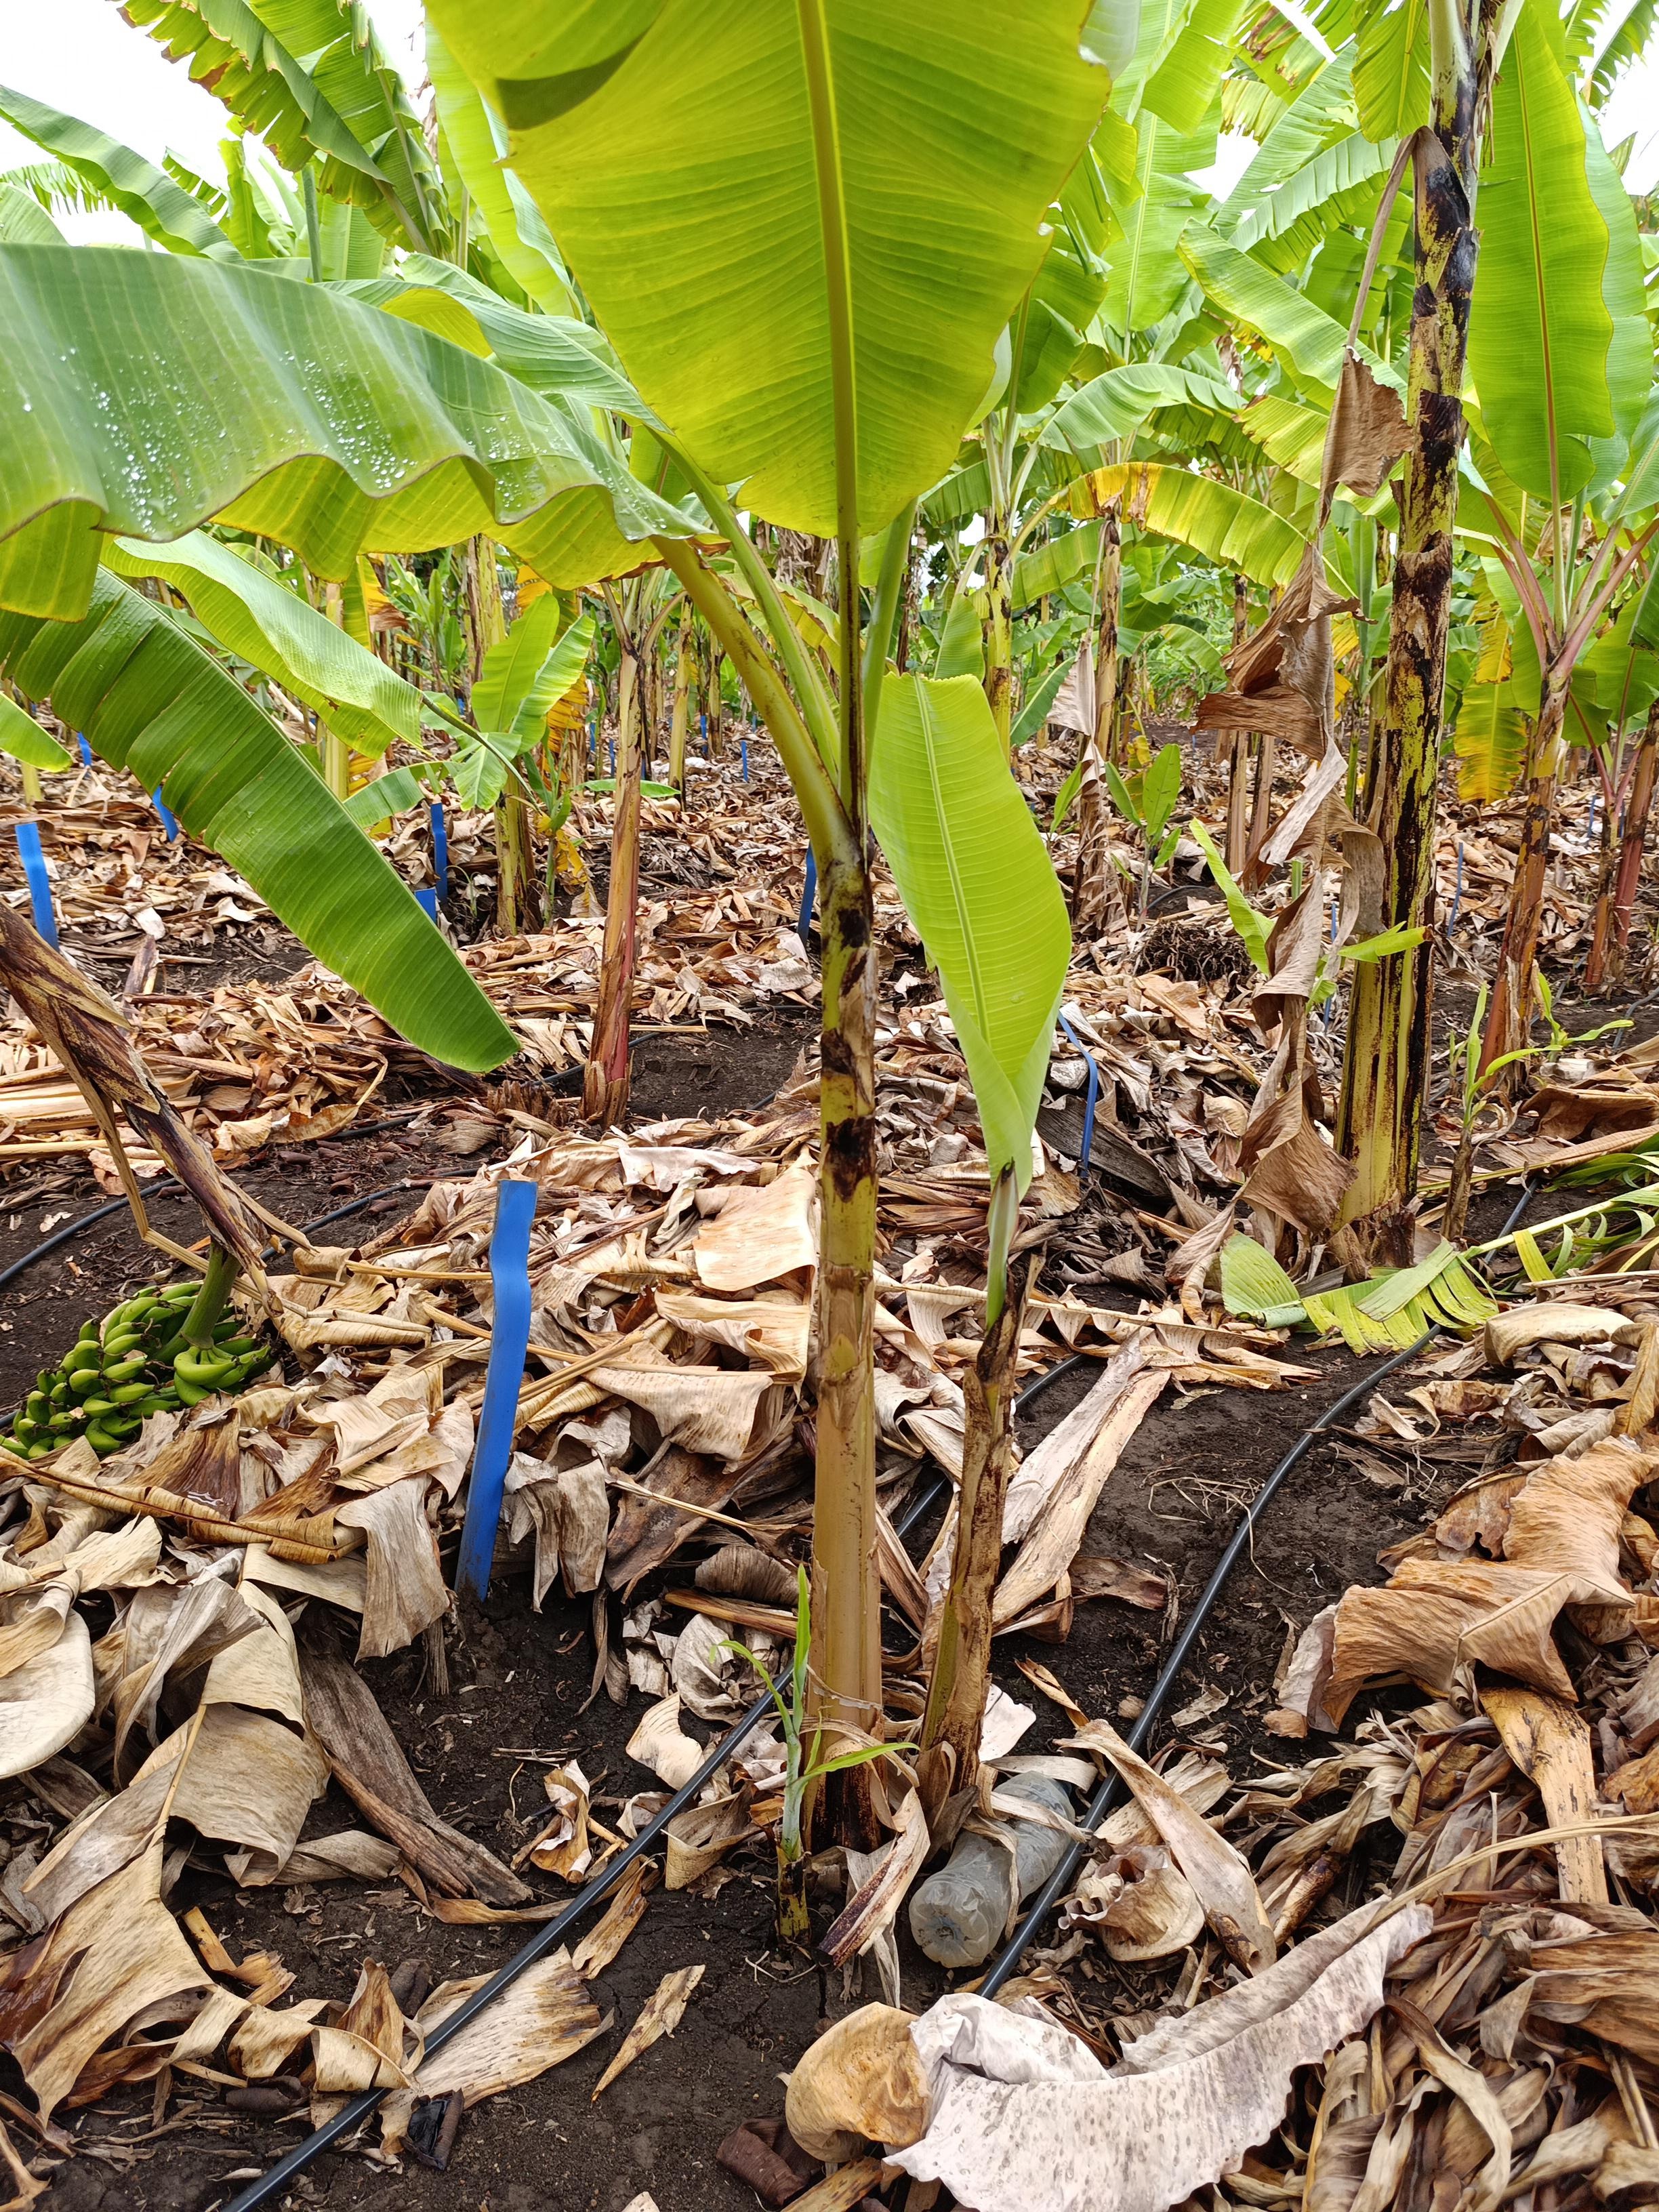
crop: banana
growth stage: vegetative
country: Tanzania
